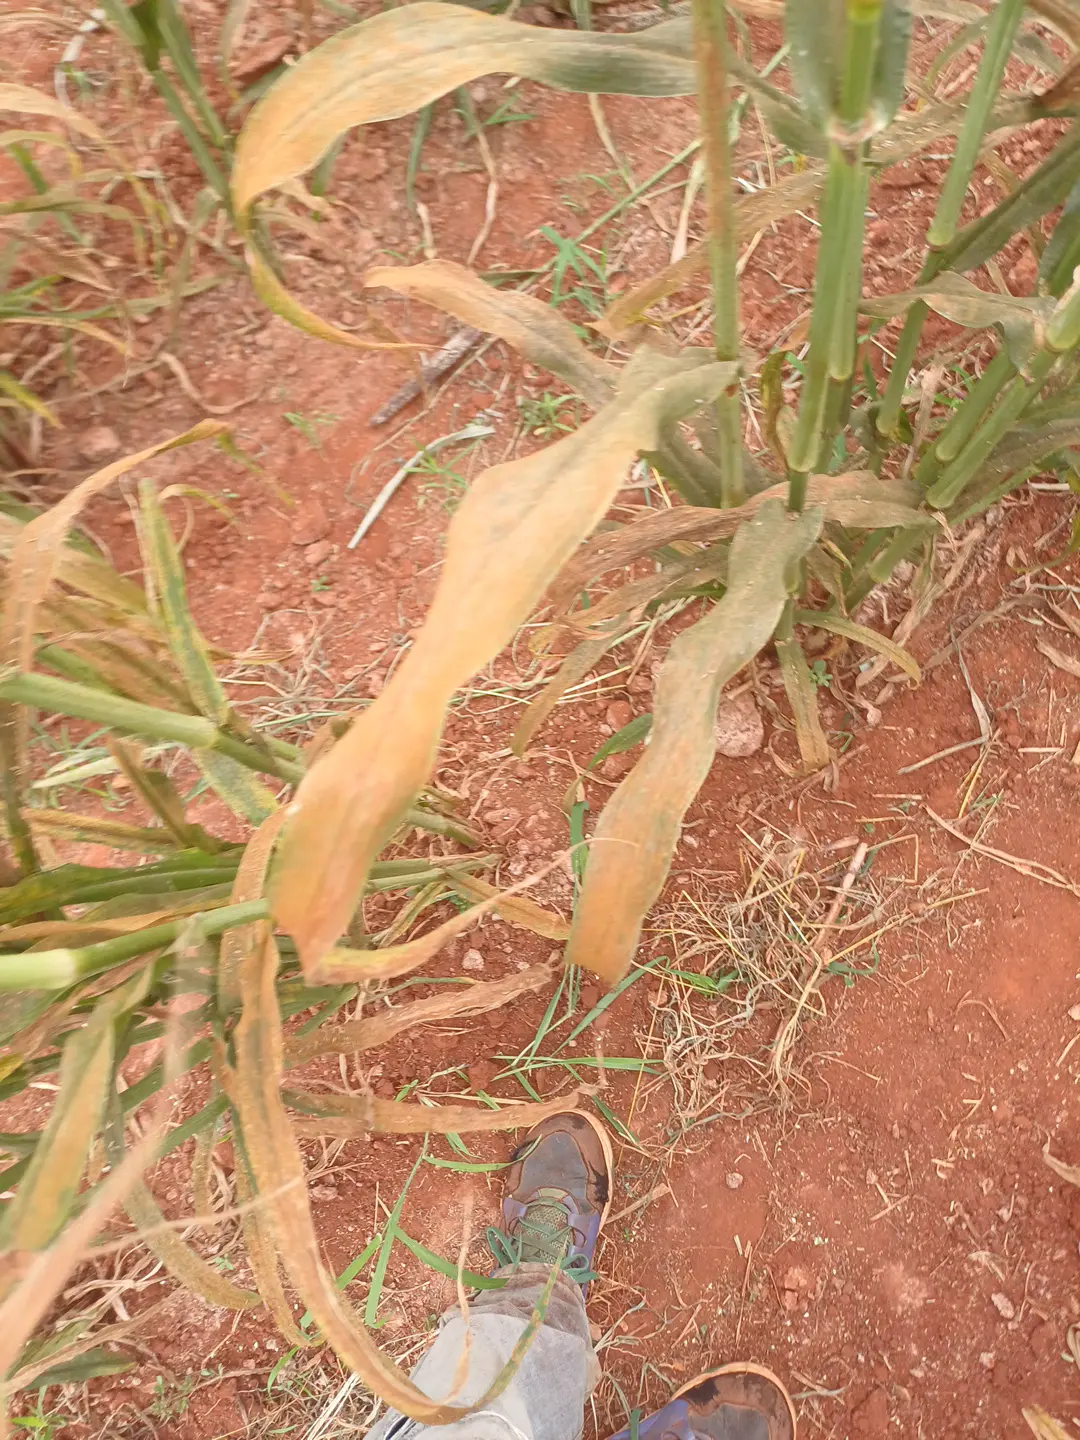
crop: pearl millet
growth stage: filling grain
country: Kenya
